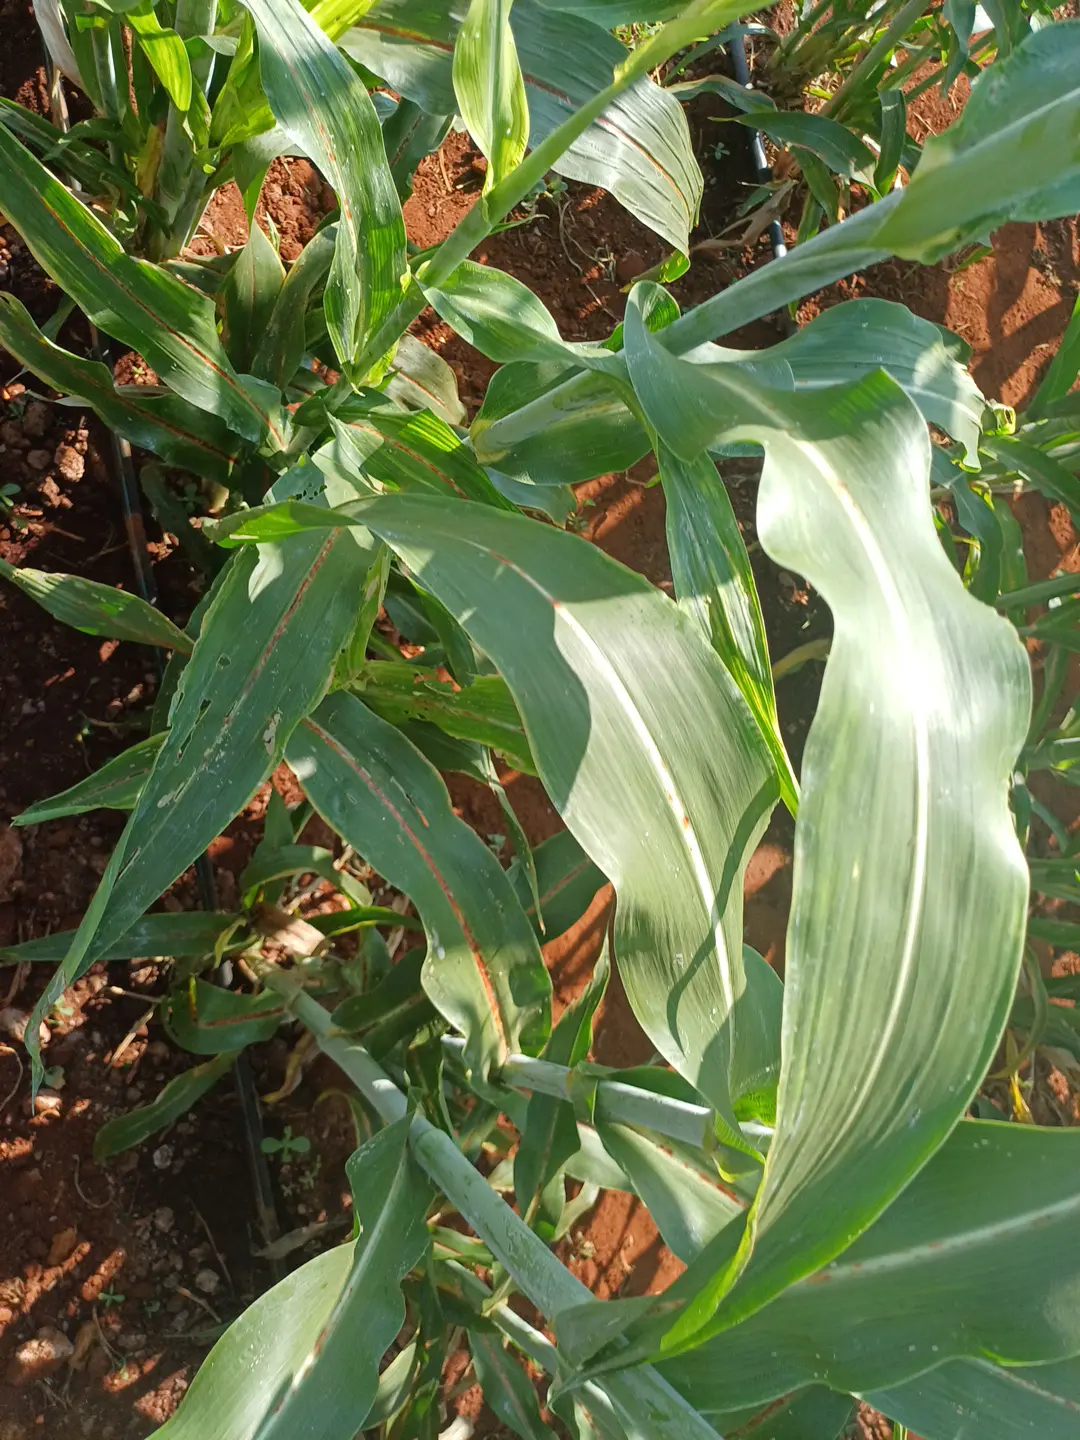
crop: sorghum
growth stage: heading tuber
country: Kenya
